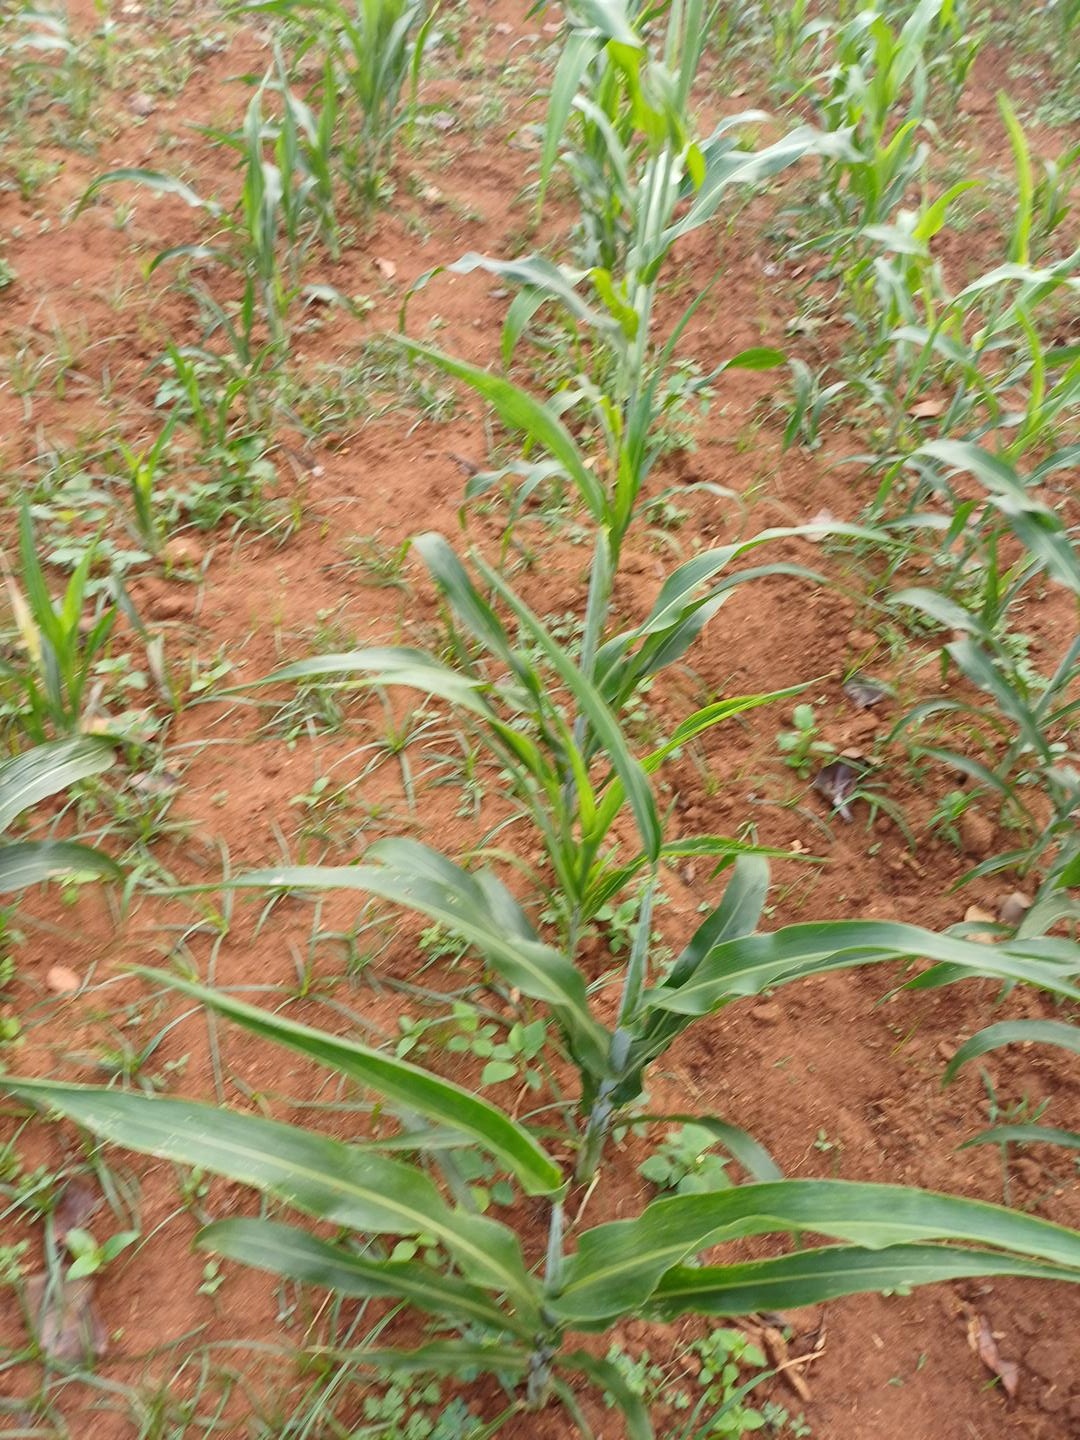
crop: sorghum
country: Kenya
